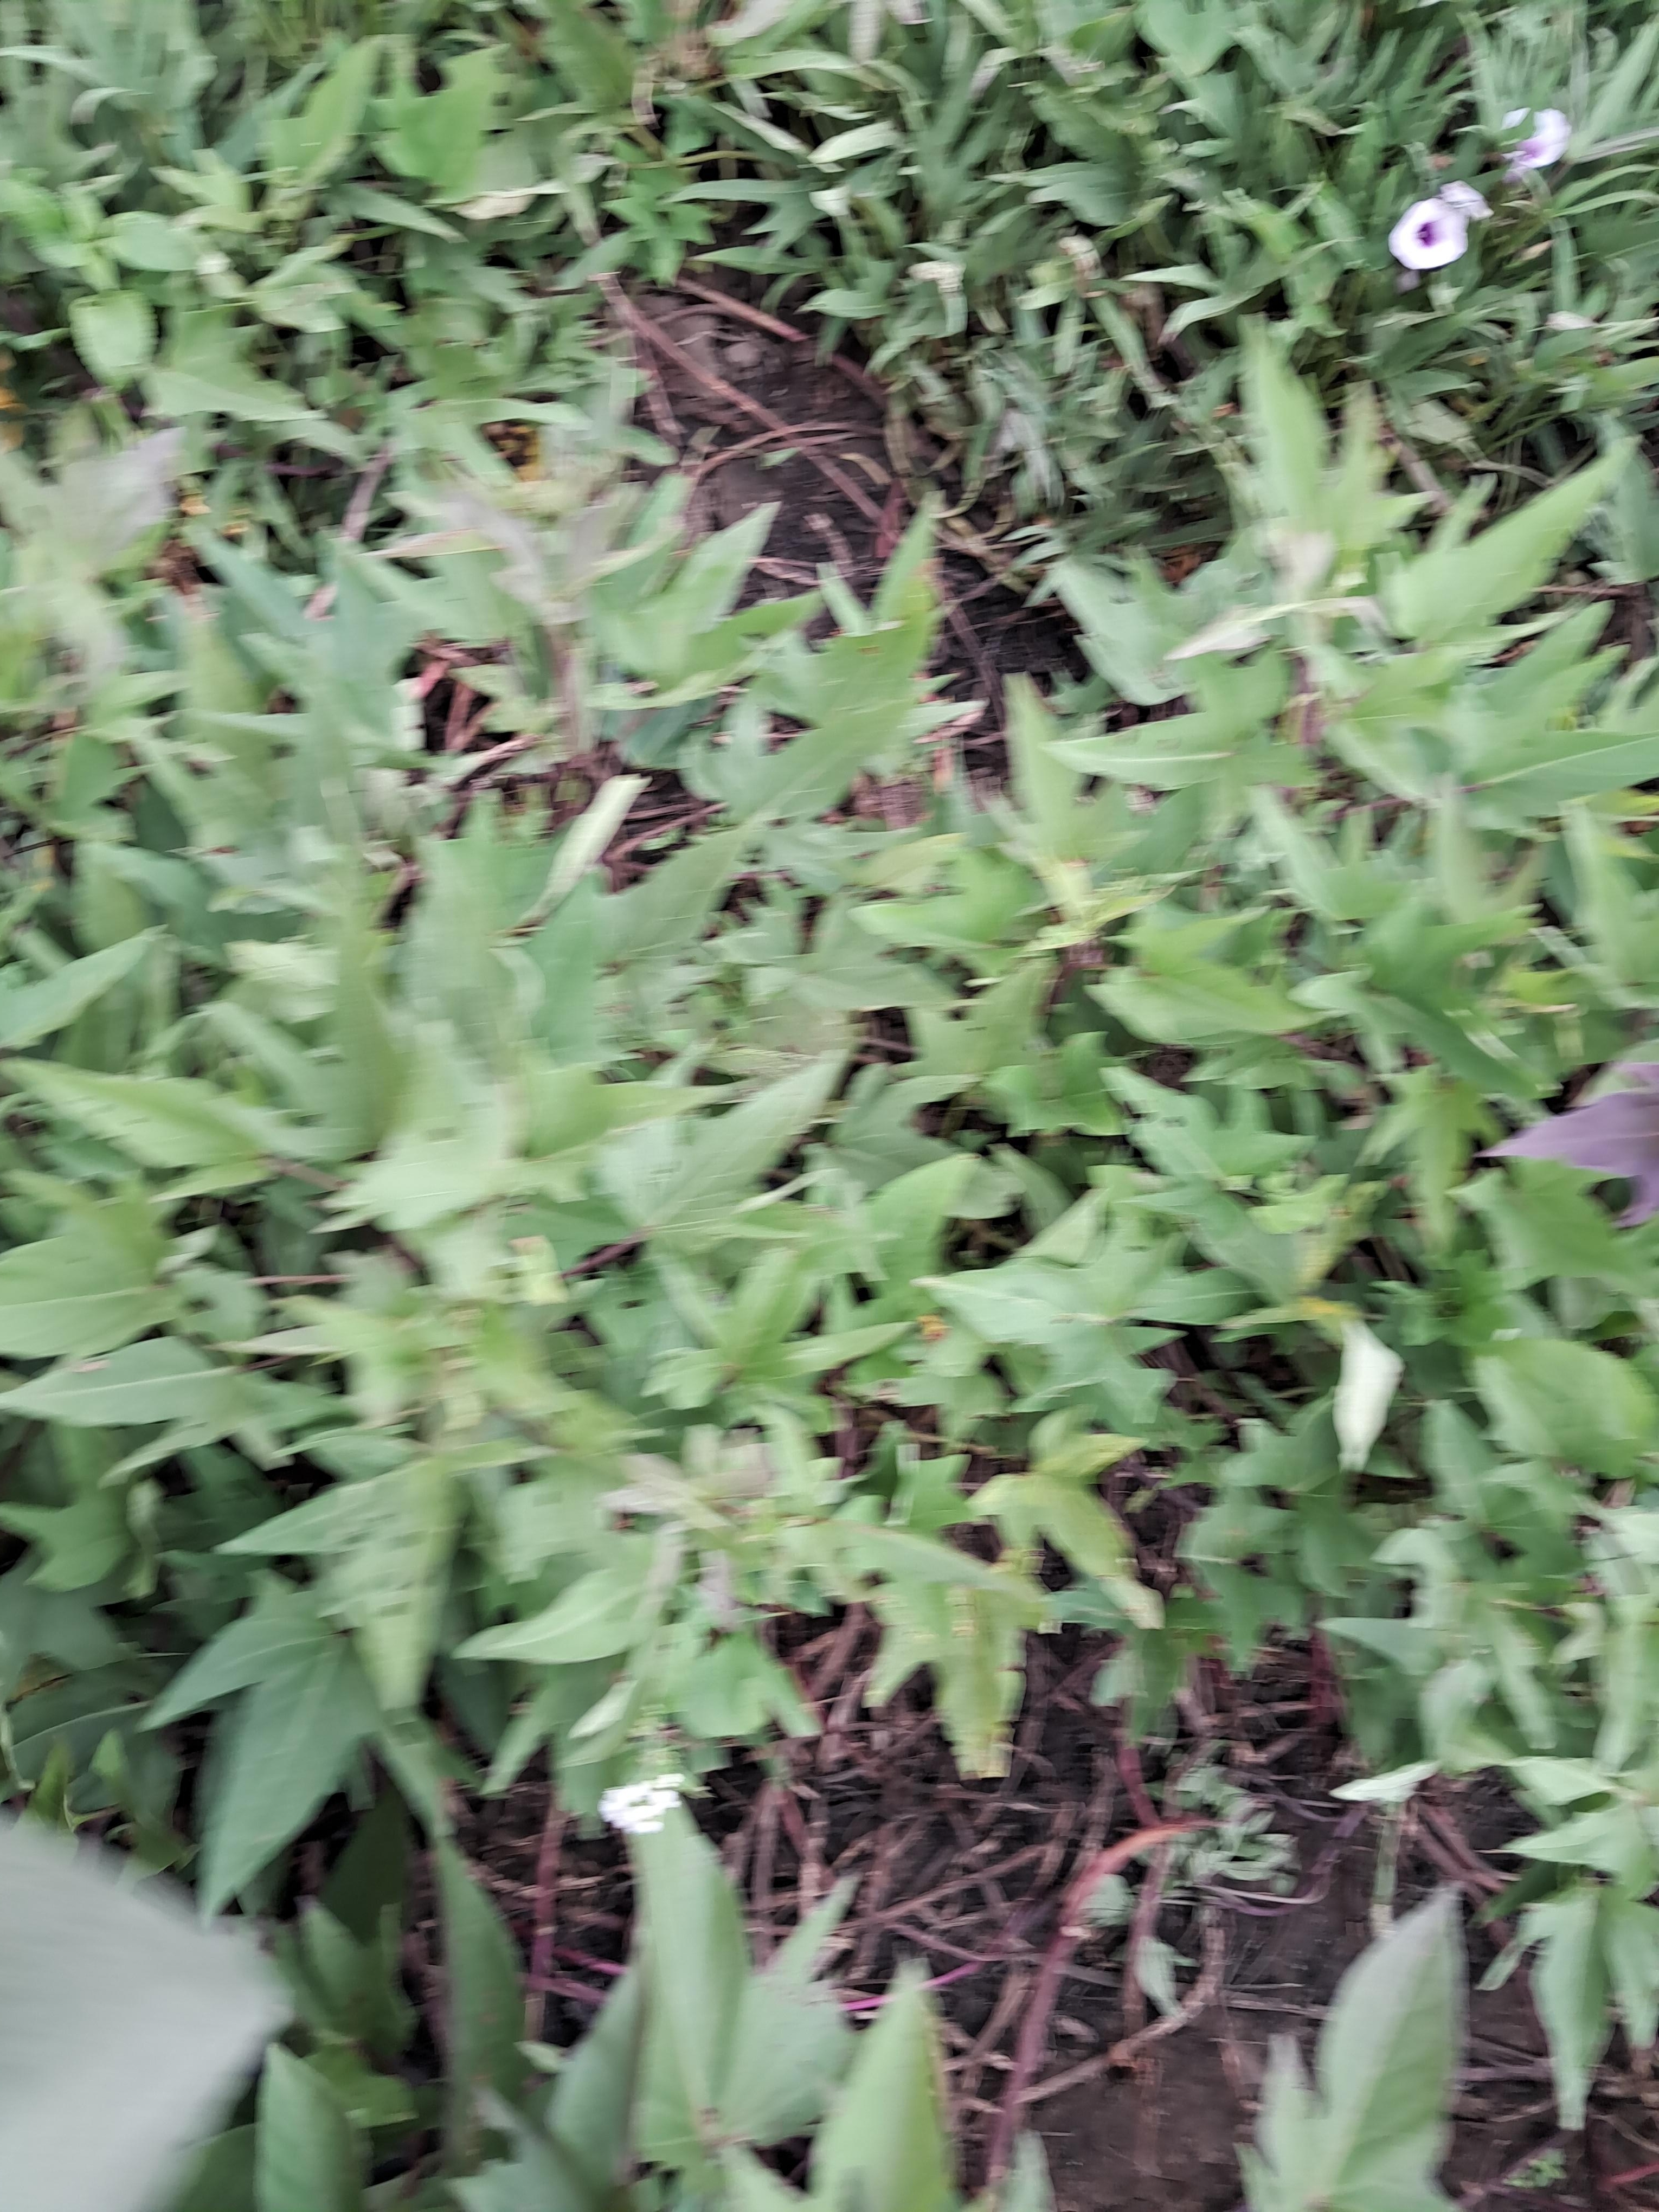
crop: sweet potato
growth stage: vegetative
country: Tanzania
